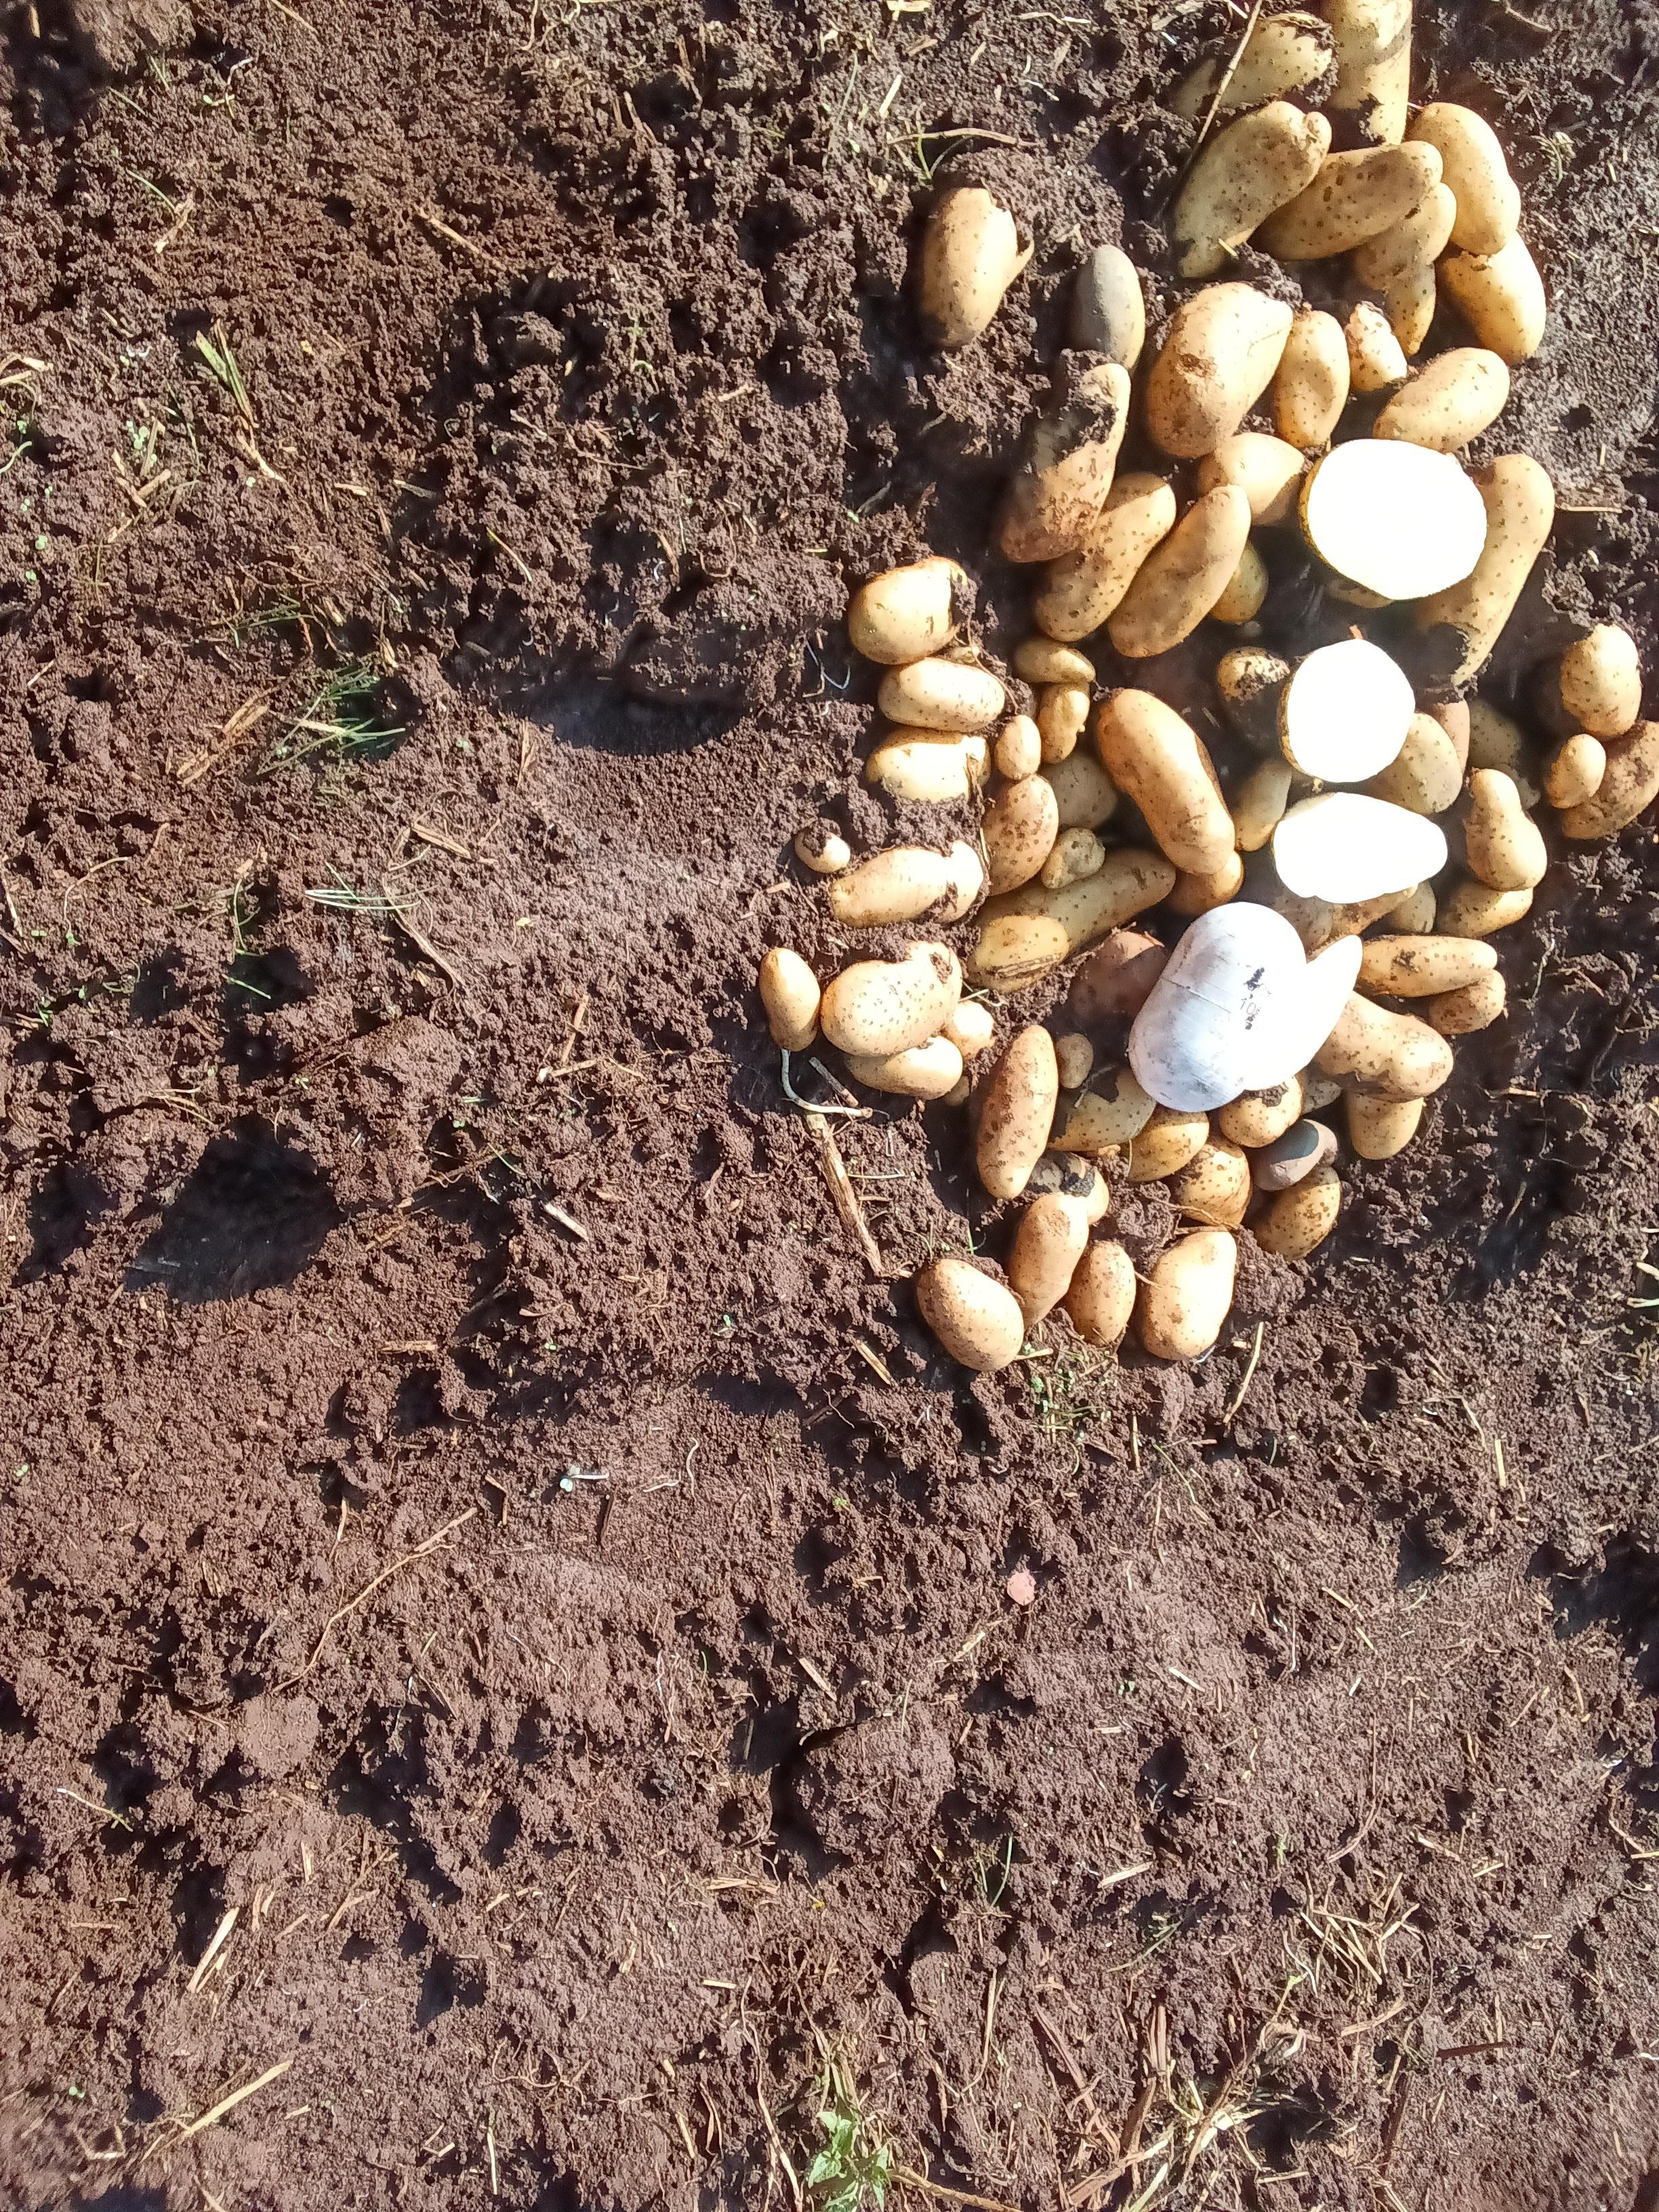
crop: potato
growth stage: harvest
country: Kenya
